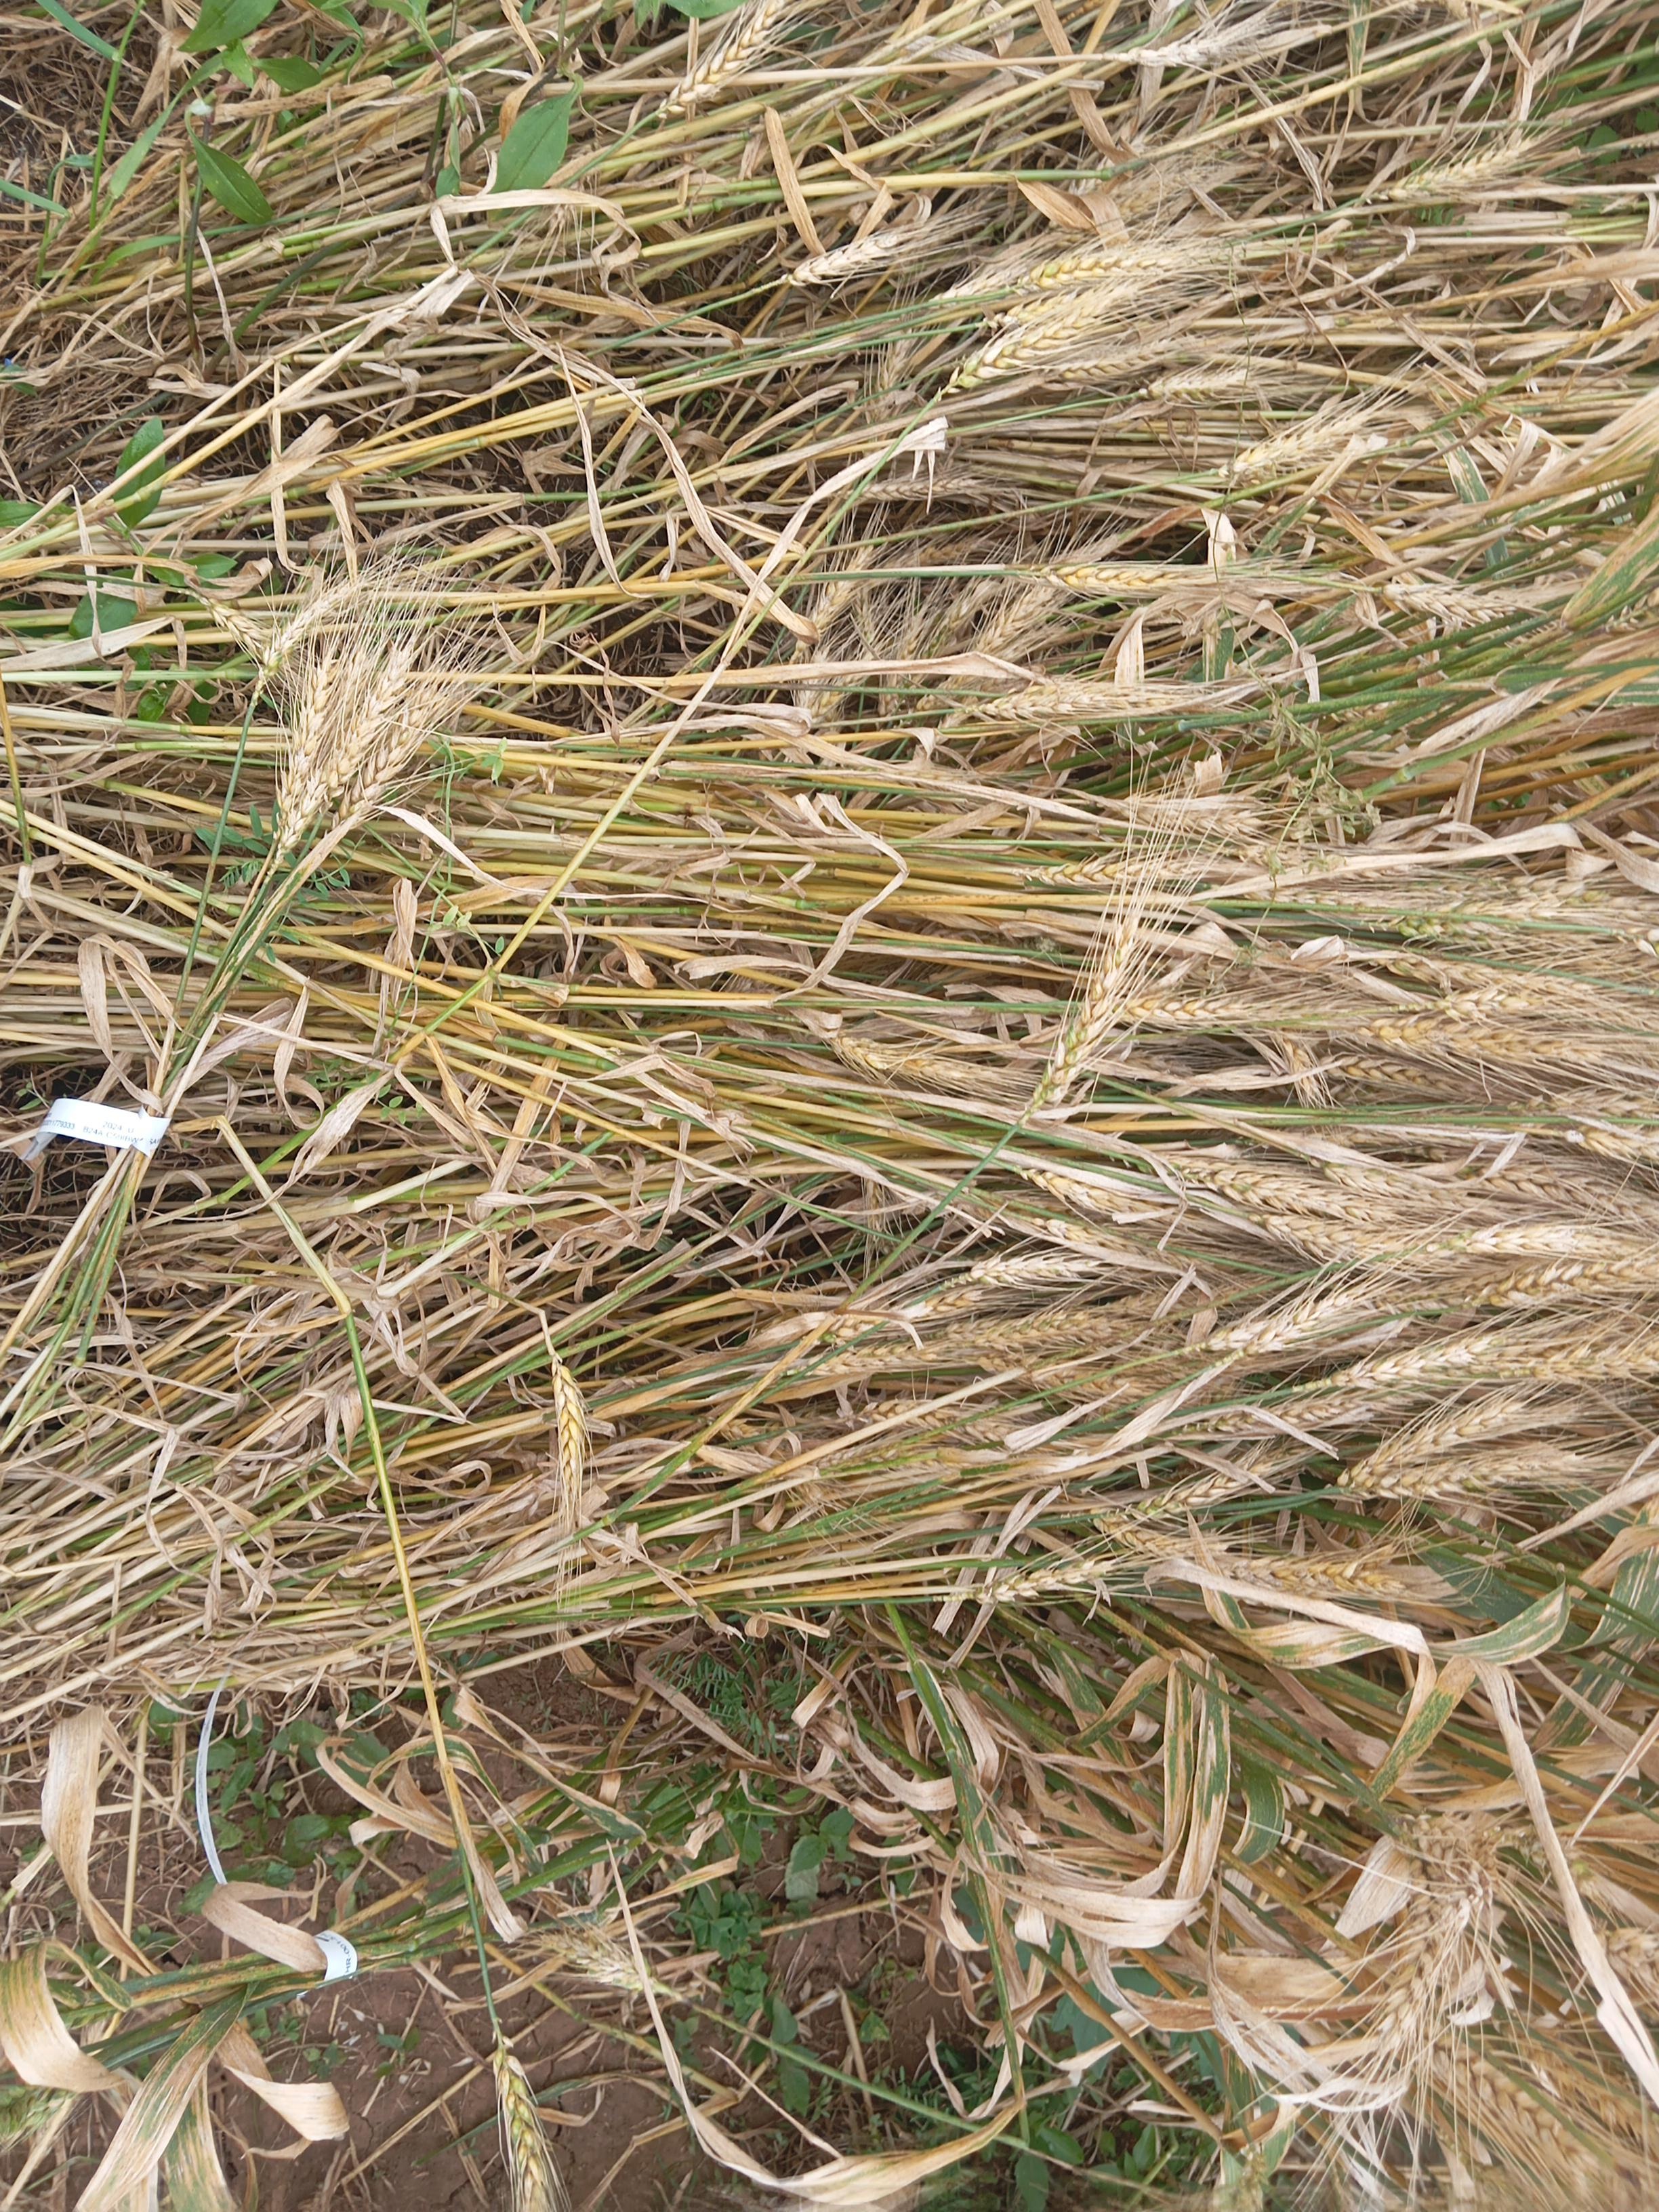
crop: wheat
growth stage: maturity
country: Kenya
